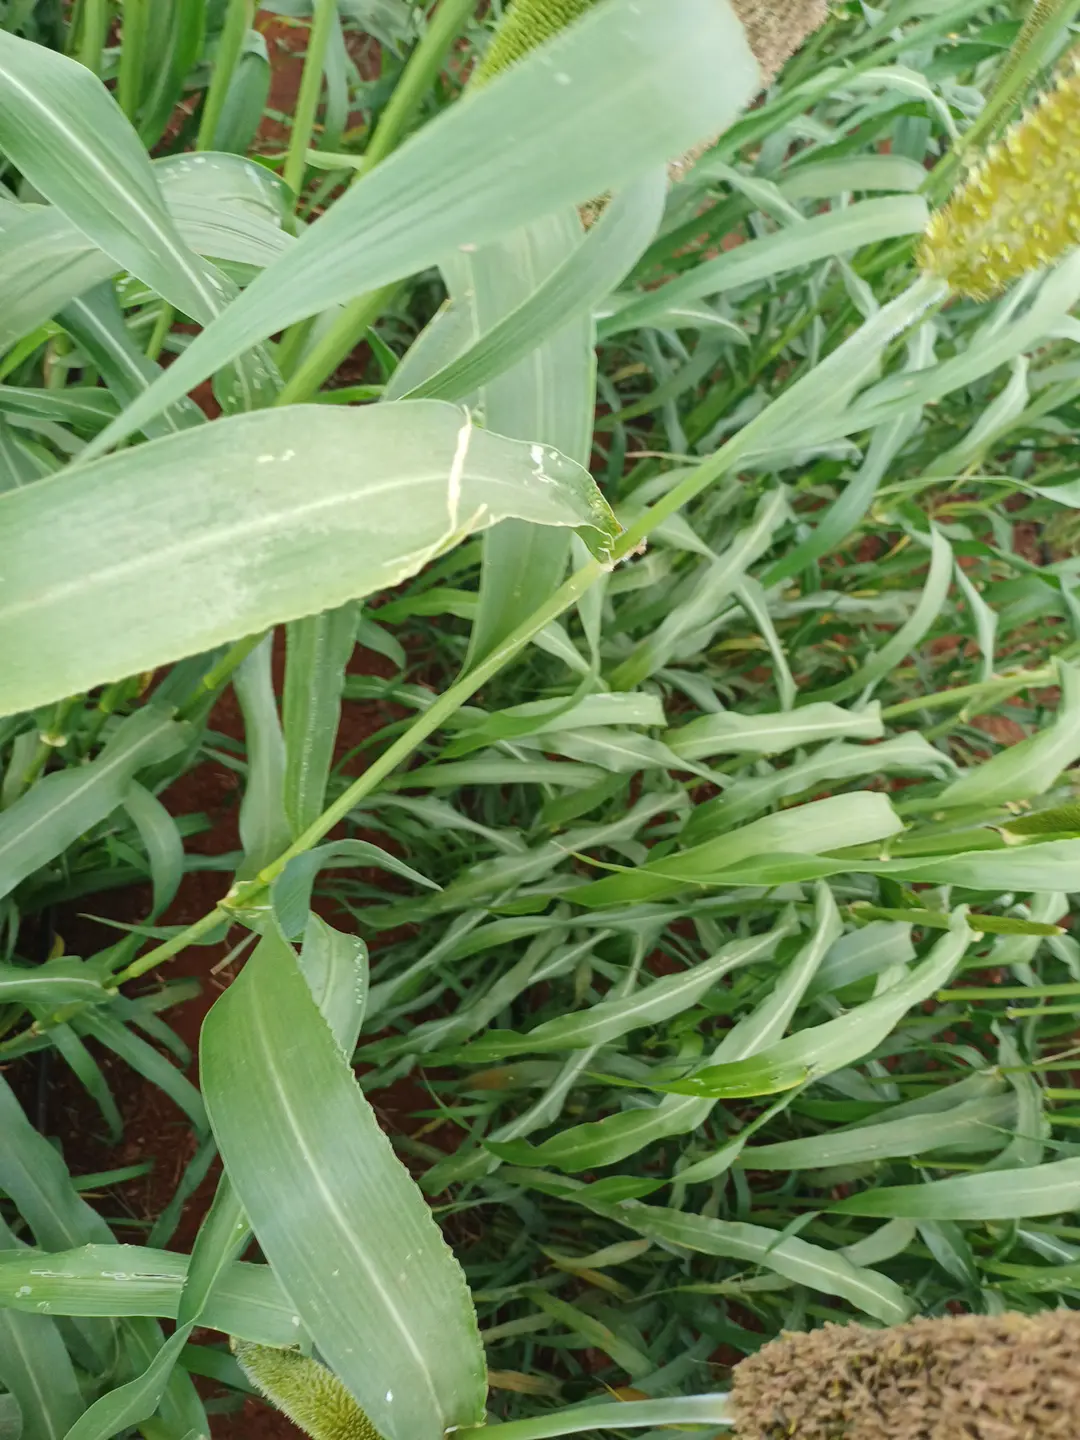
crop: pearl millet
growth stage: flowering
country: Kenya
